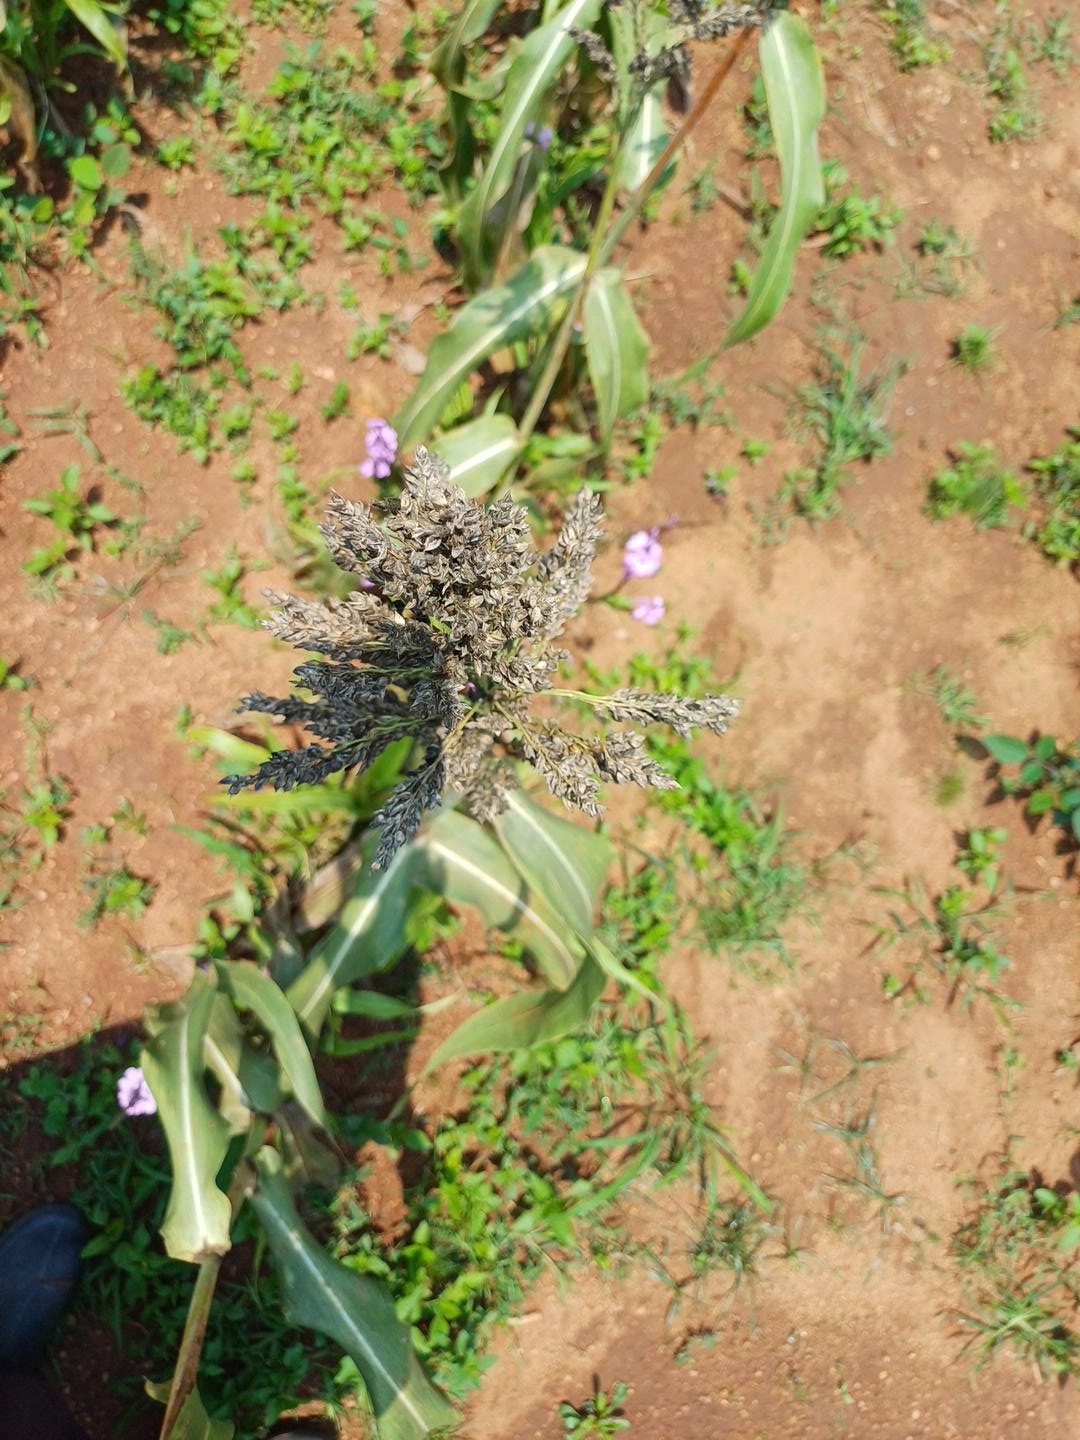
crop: sorghum
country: Kenya
